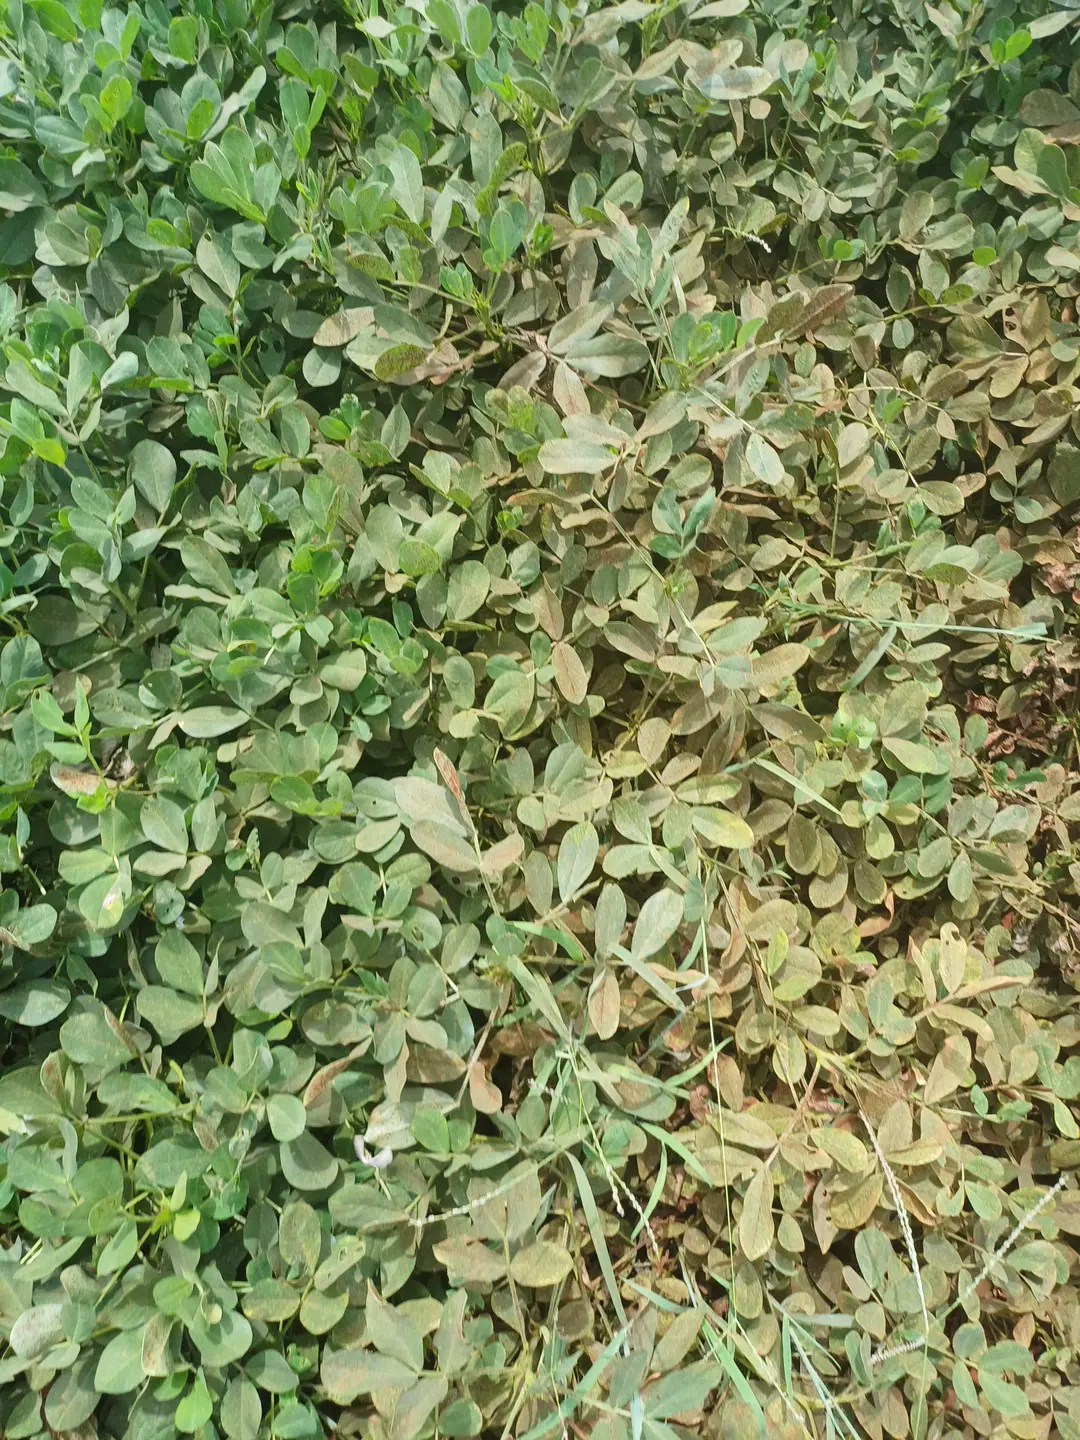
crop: groundnut
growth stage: pegging
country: Kenya
